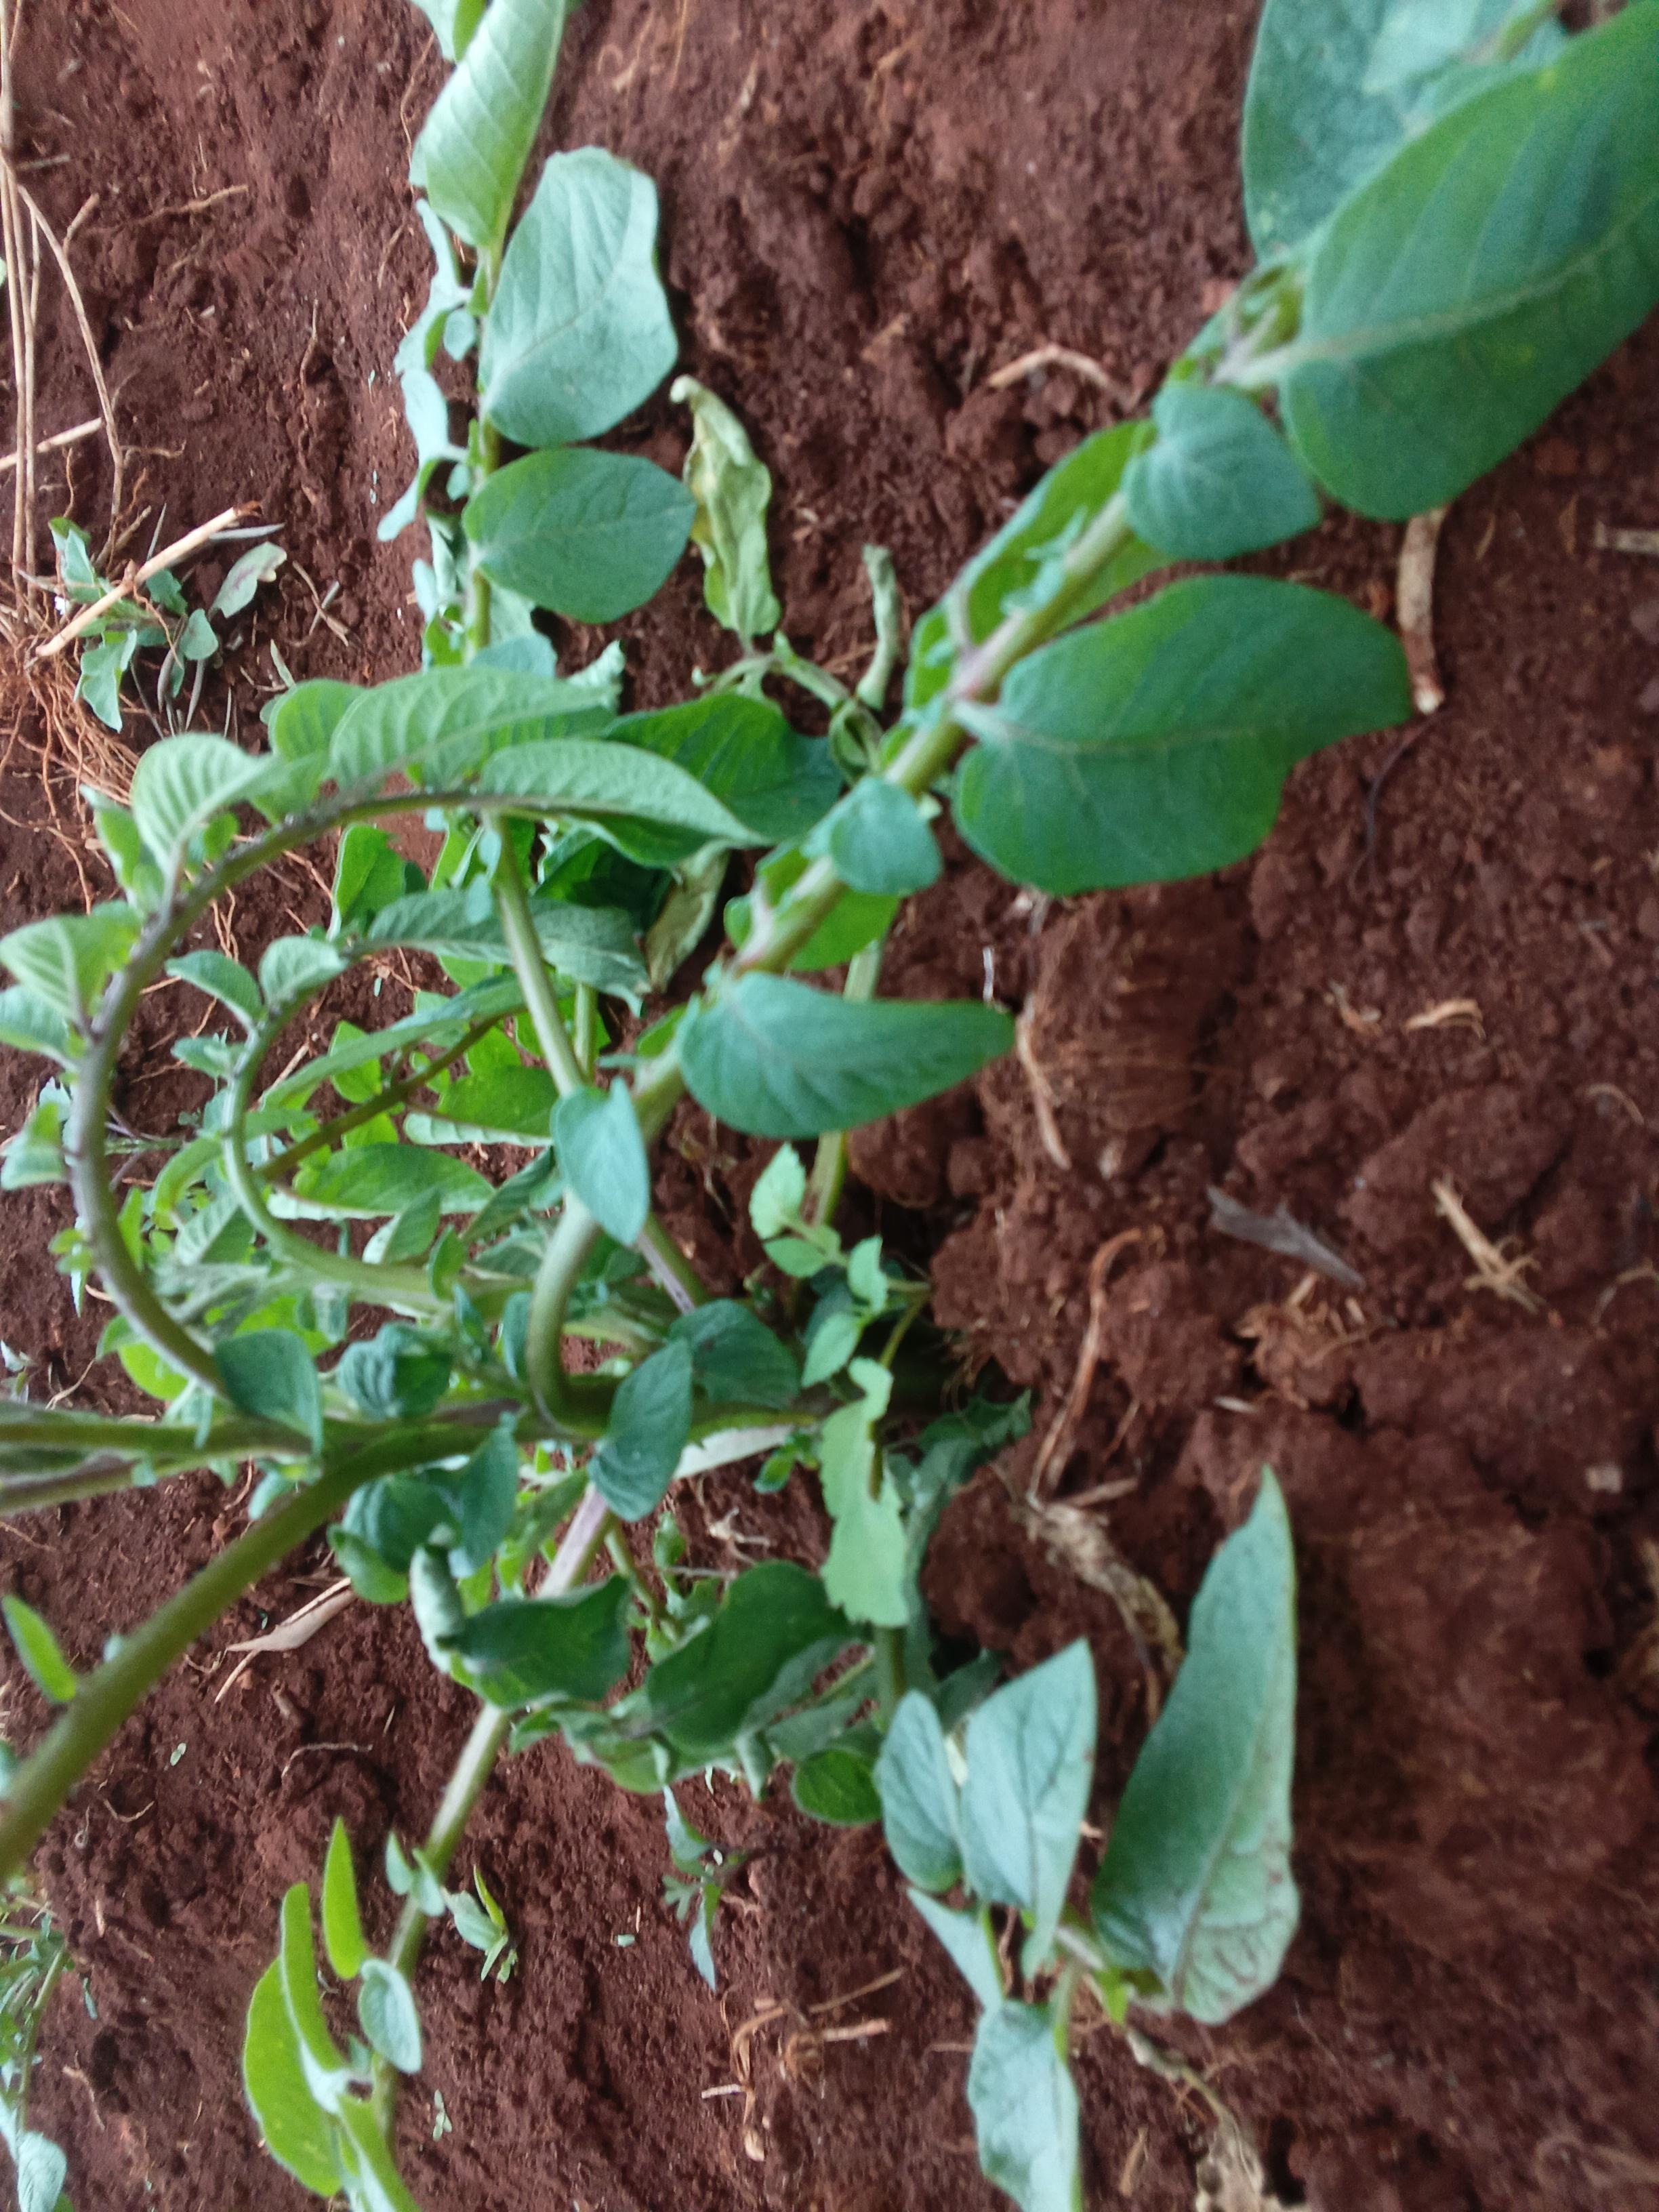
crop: potato
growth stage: vegetative
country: Kenya
